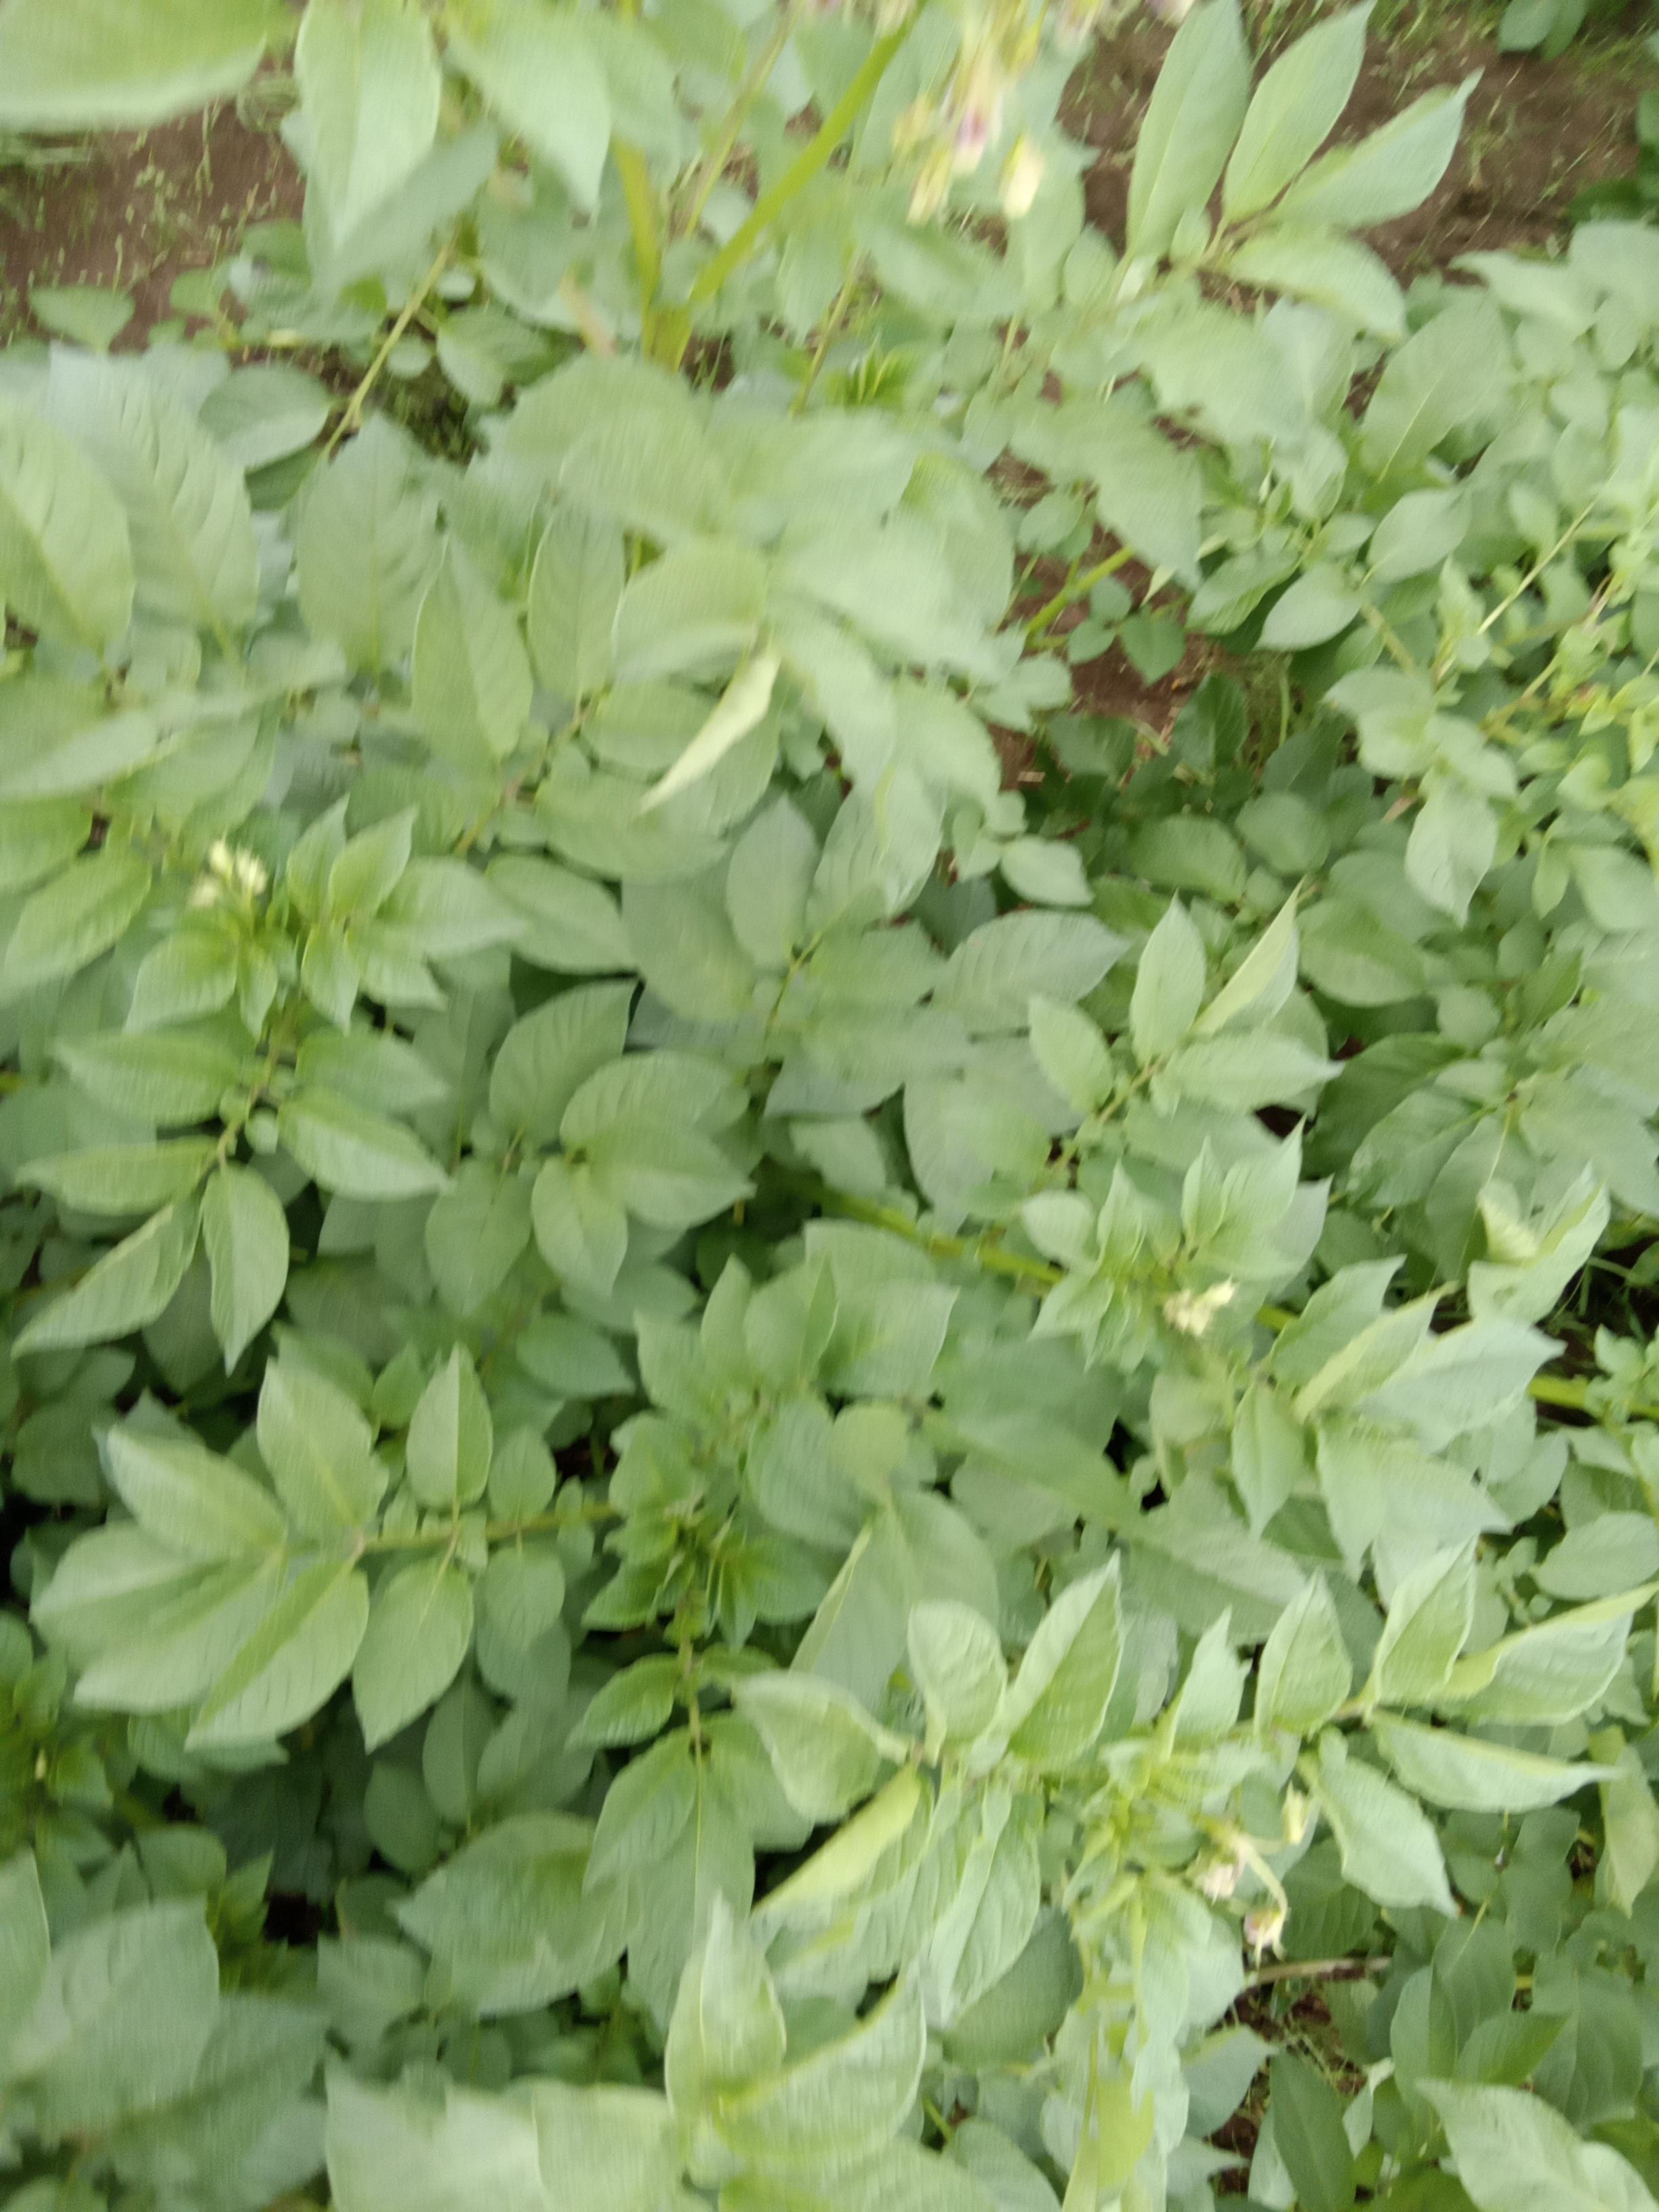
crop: potato
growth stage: flowering
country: Kenya
